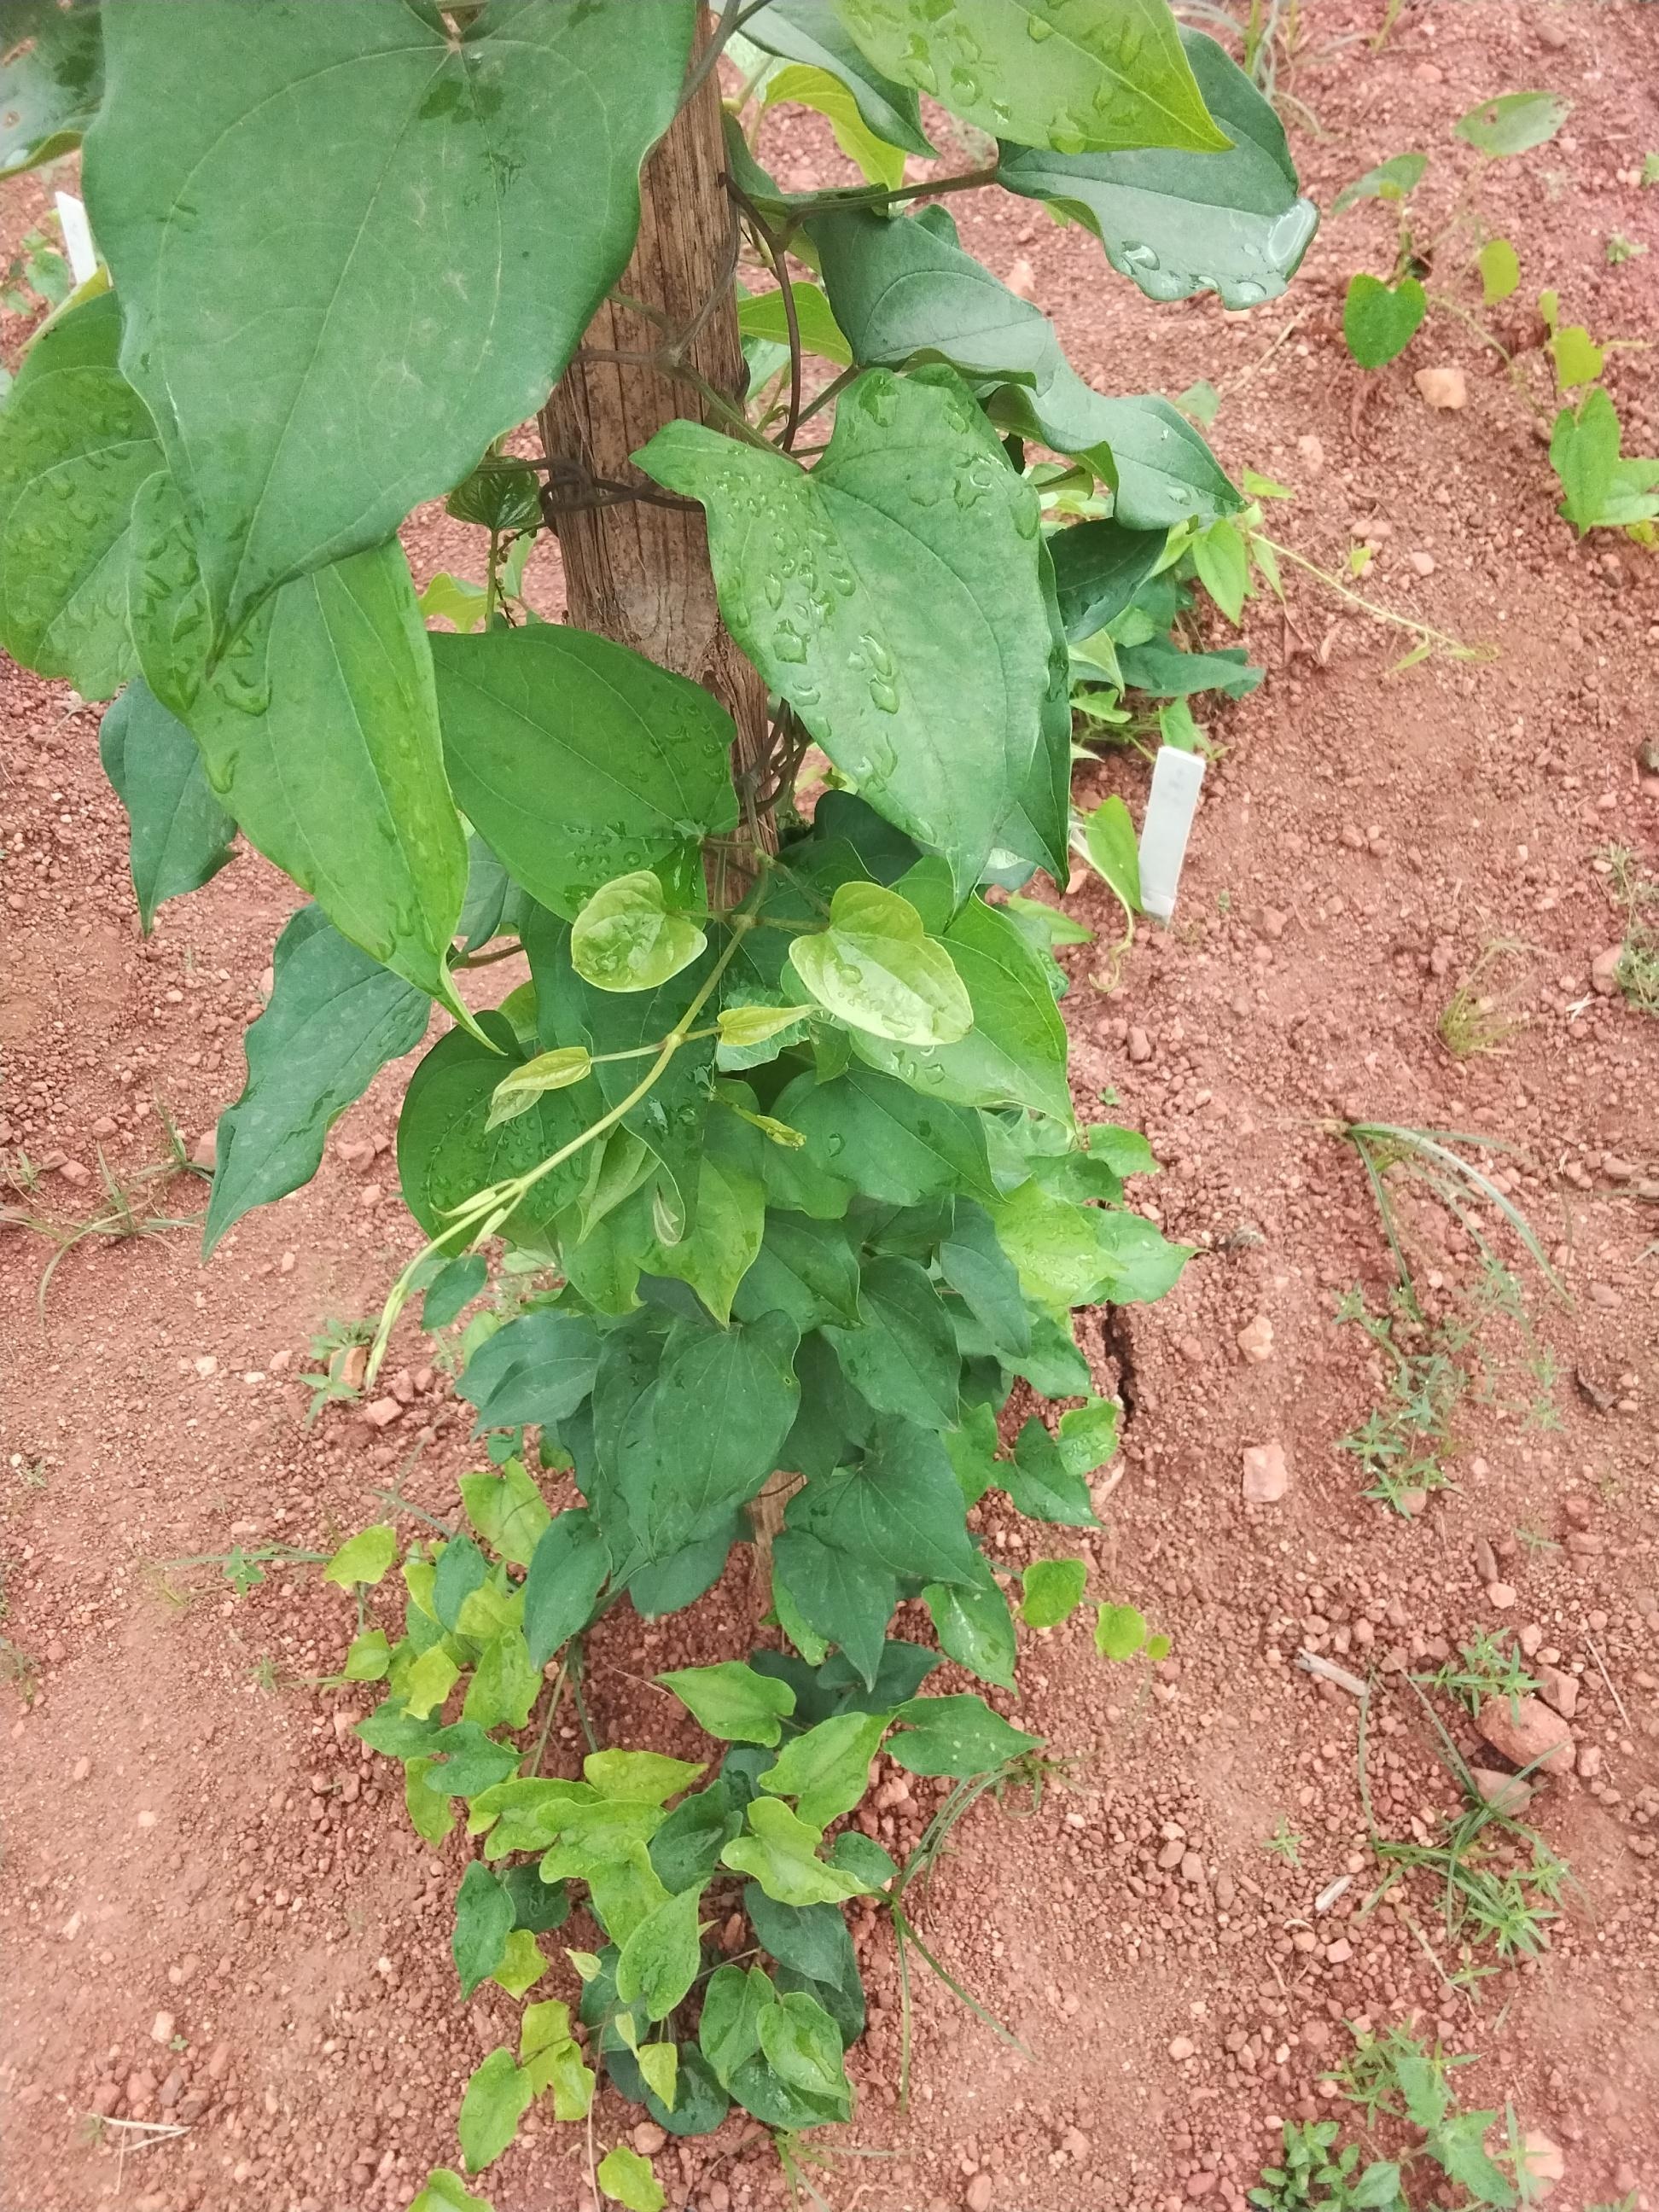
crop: yam
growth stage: vegetative
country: Nigeria
